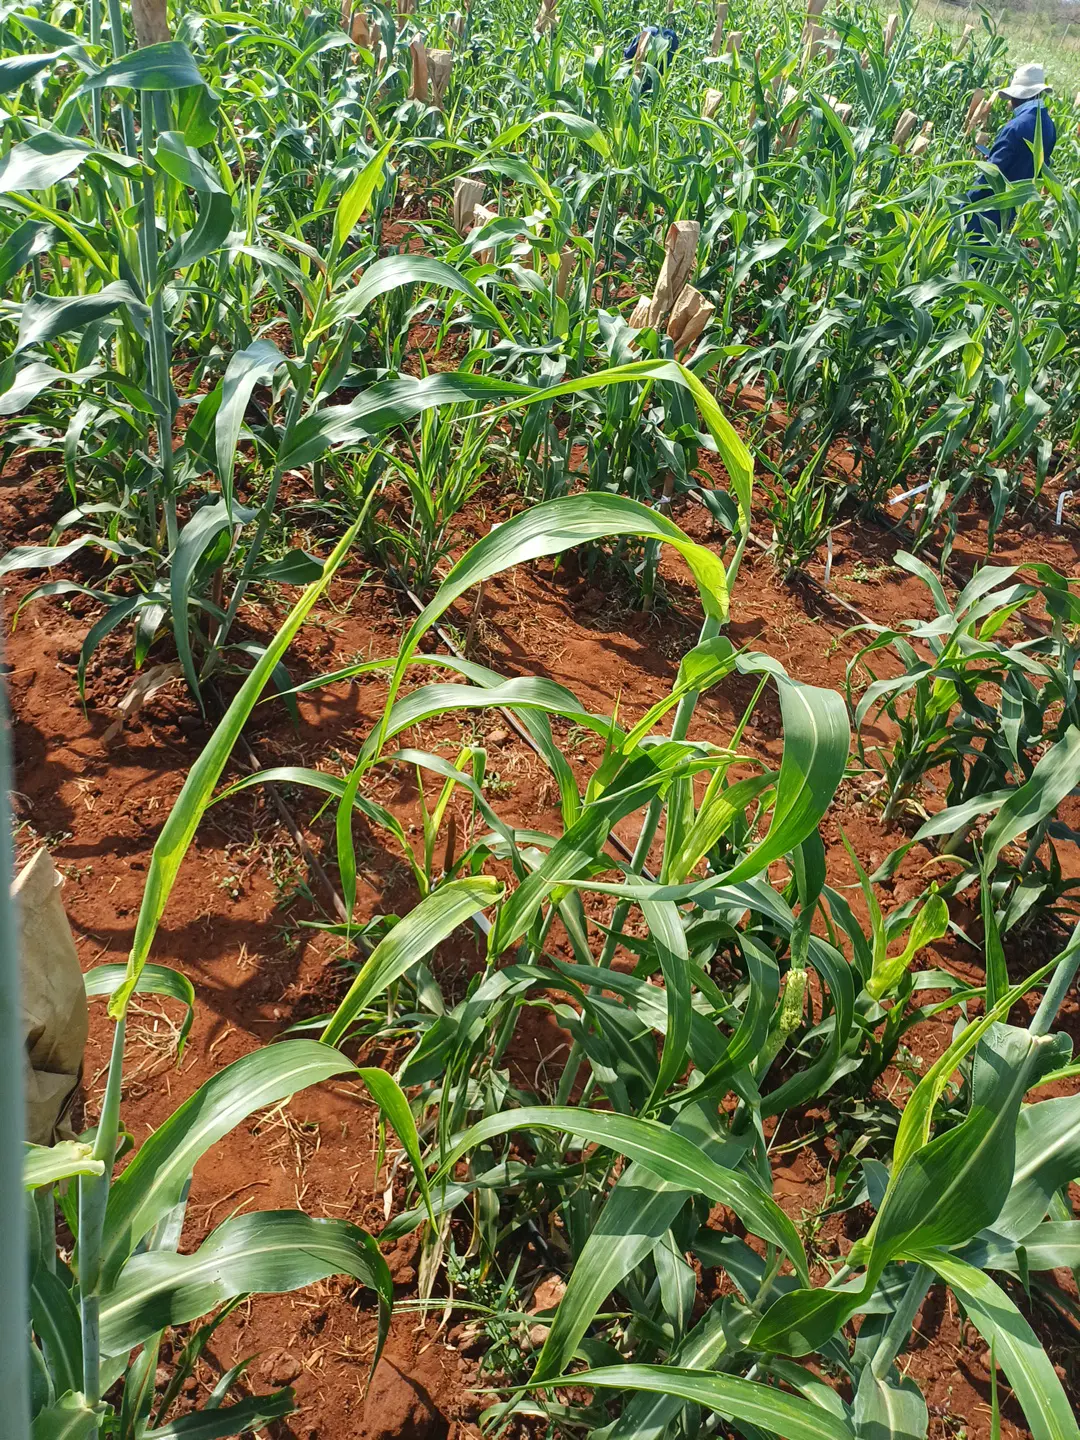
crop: sorghum
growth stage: heading tuber
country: Kenya
